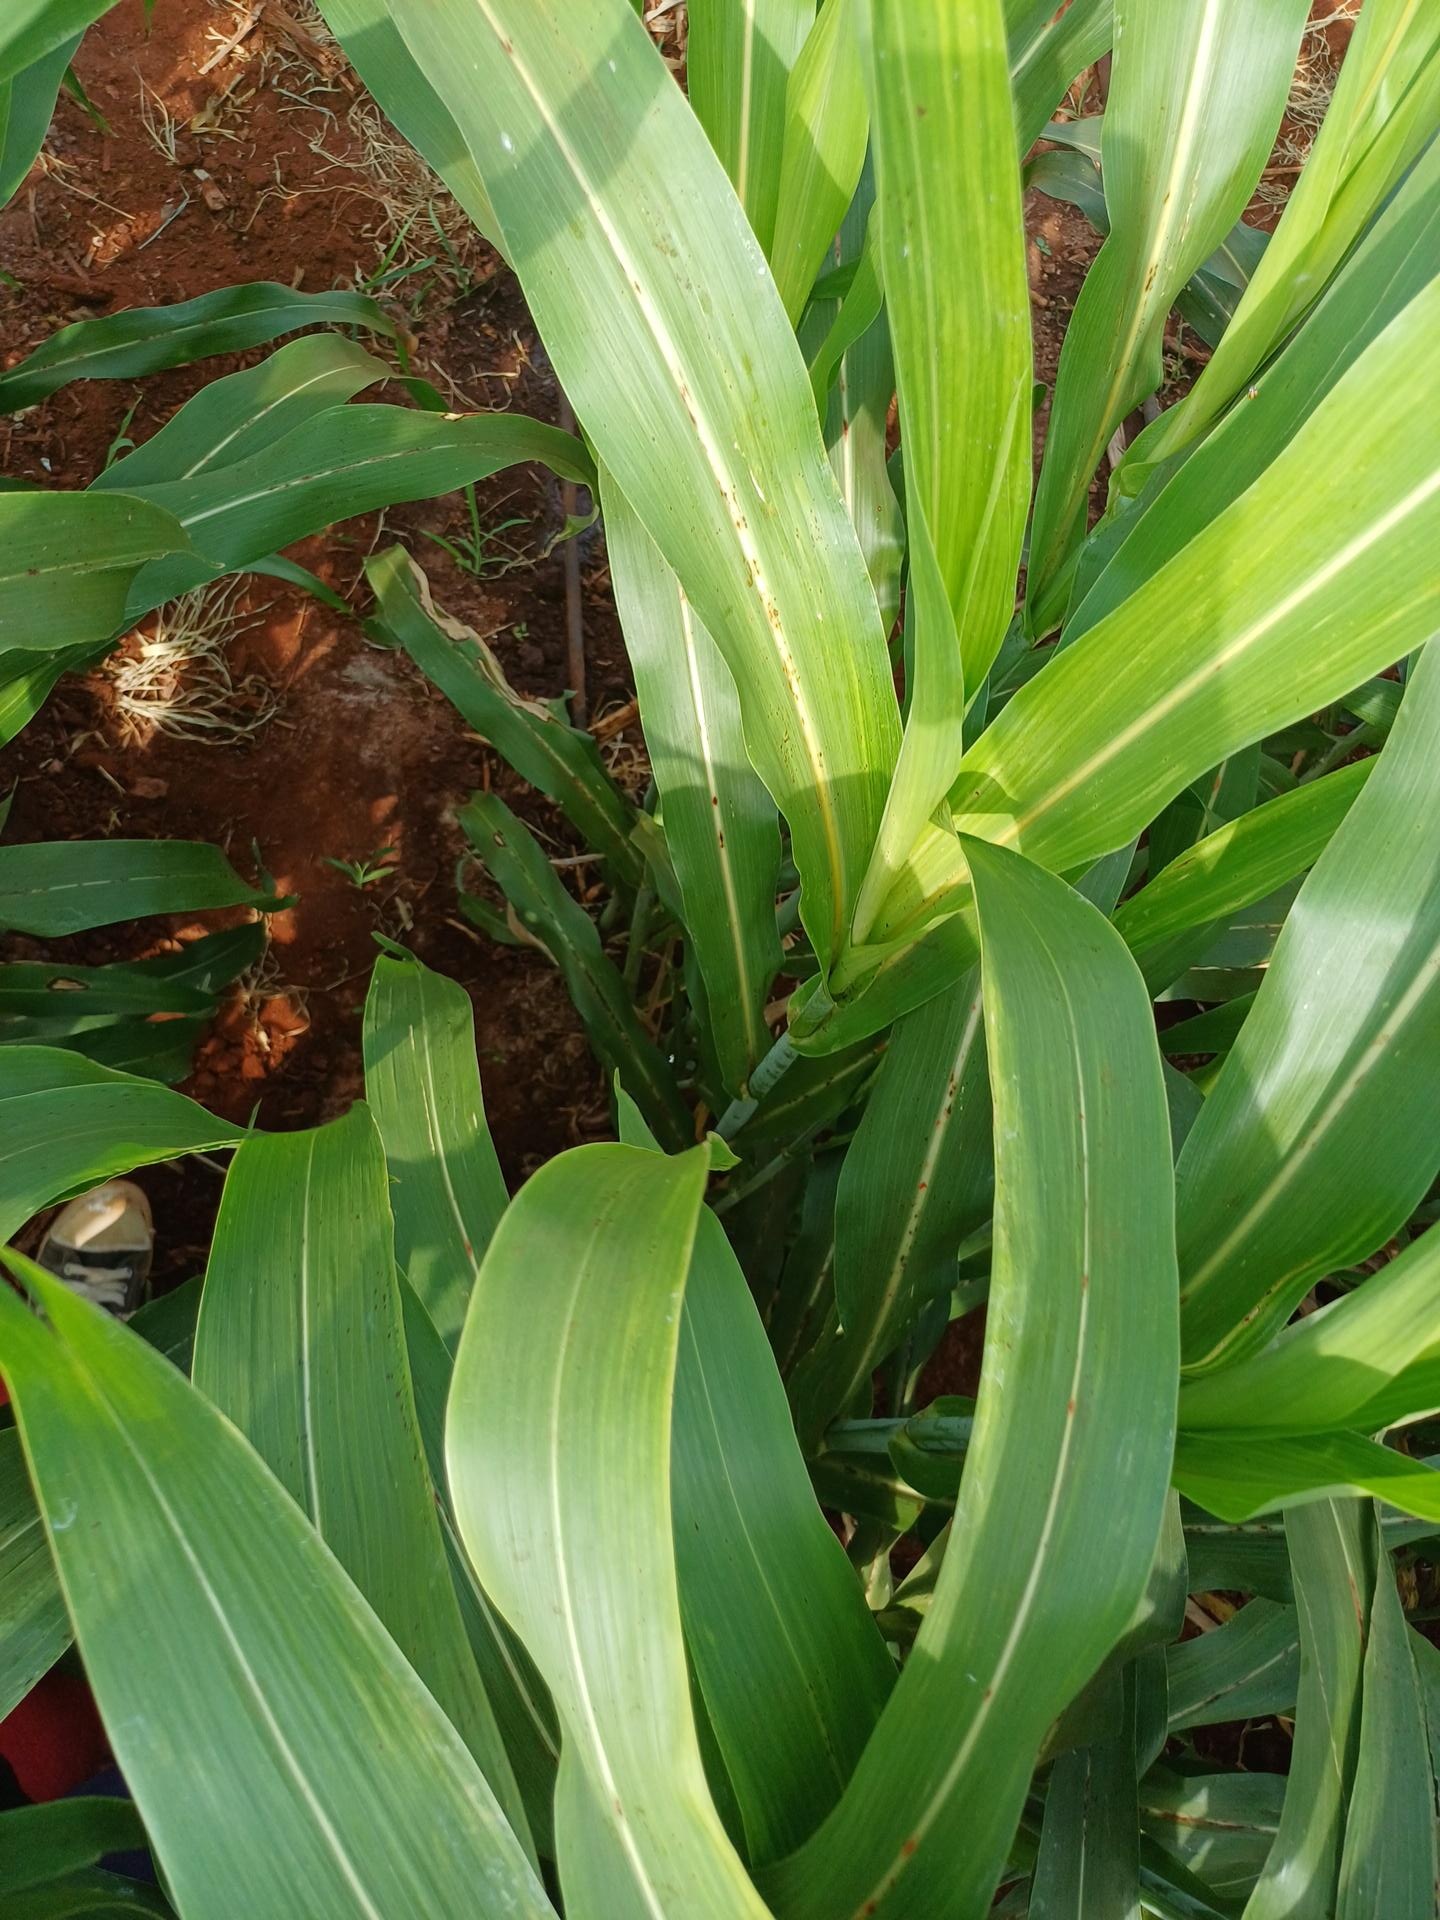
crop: sorghum
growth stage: vegetative
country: Kenya
